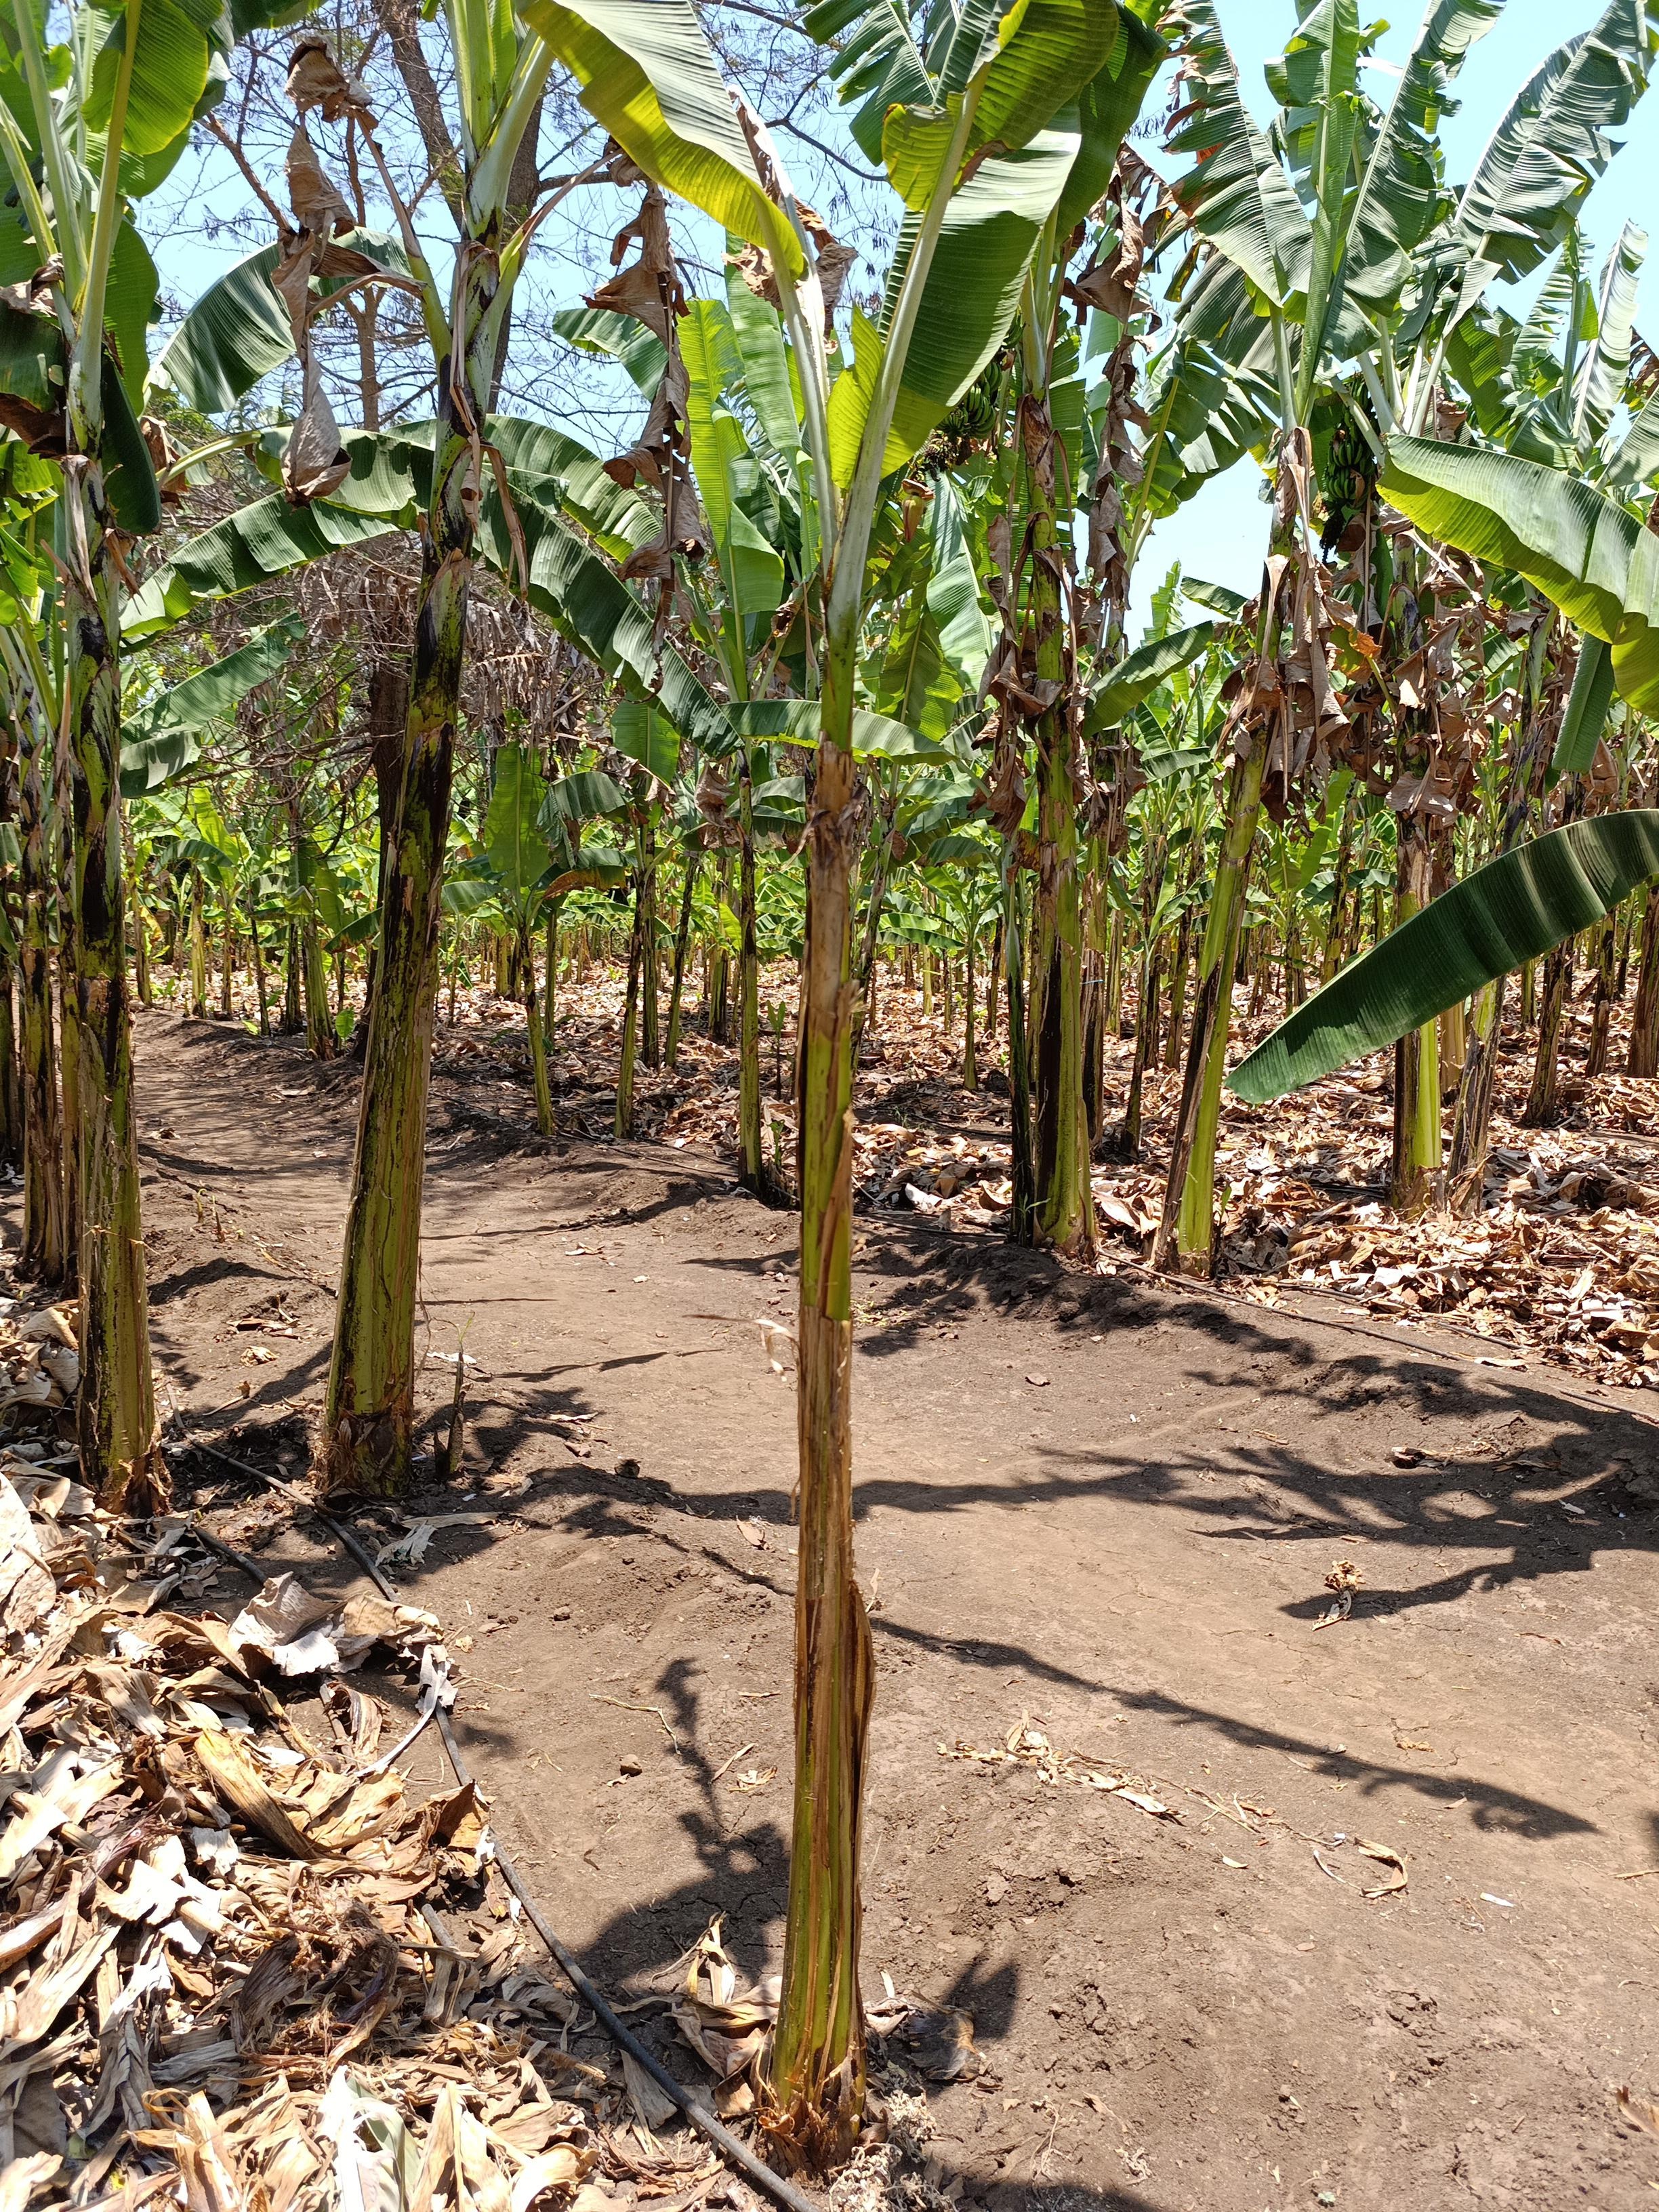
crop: banana
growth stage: vegetative
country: Tanzania
